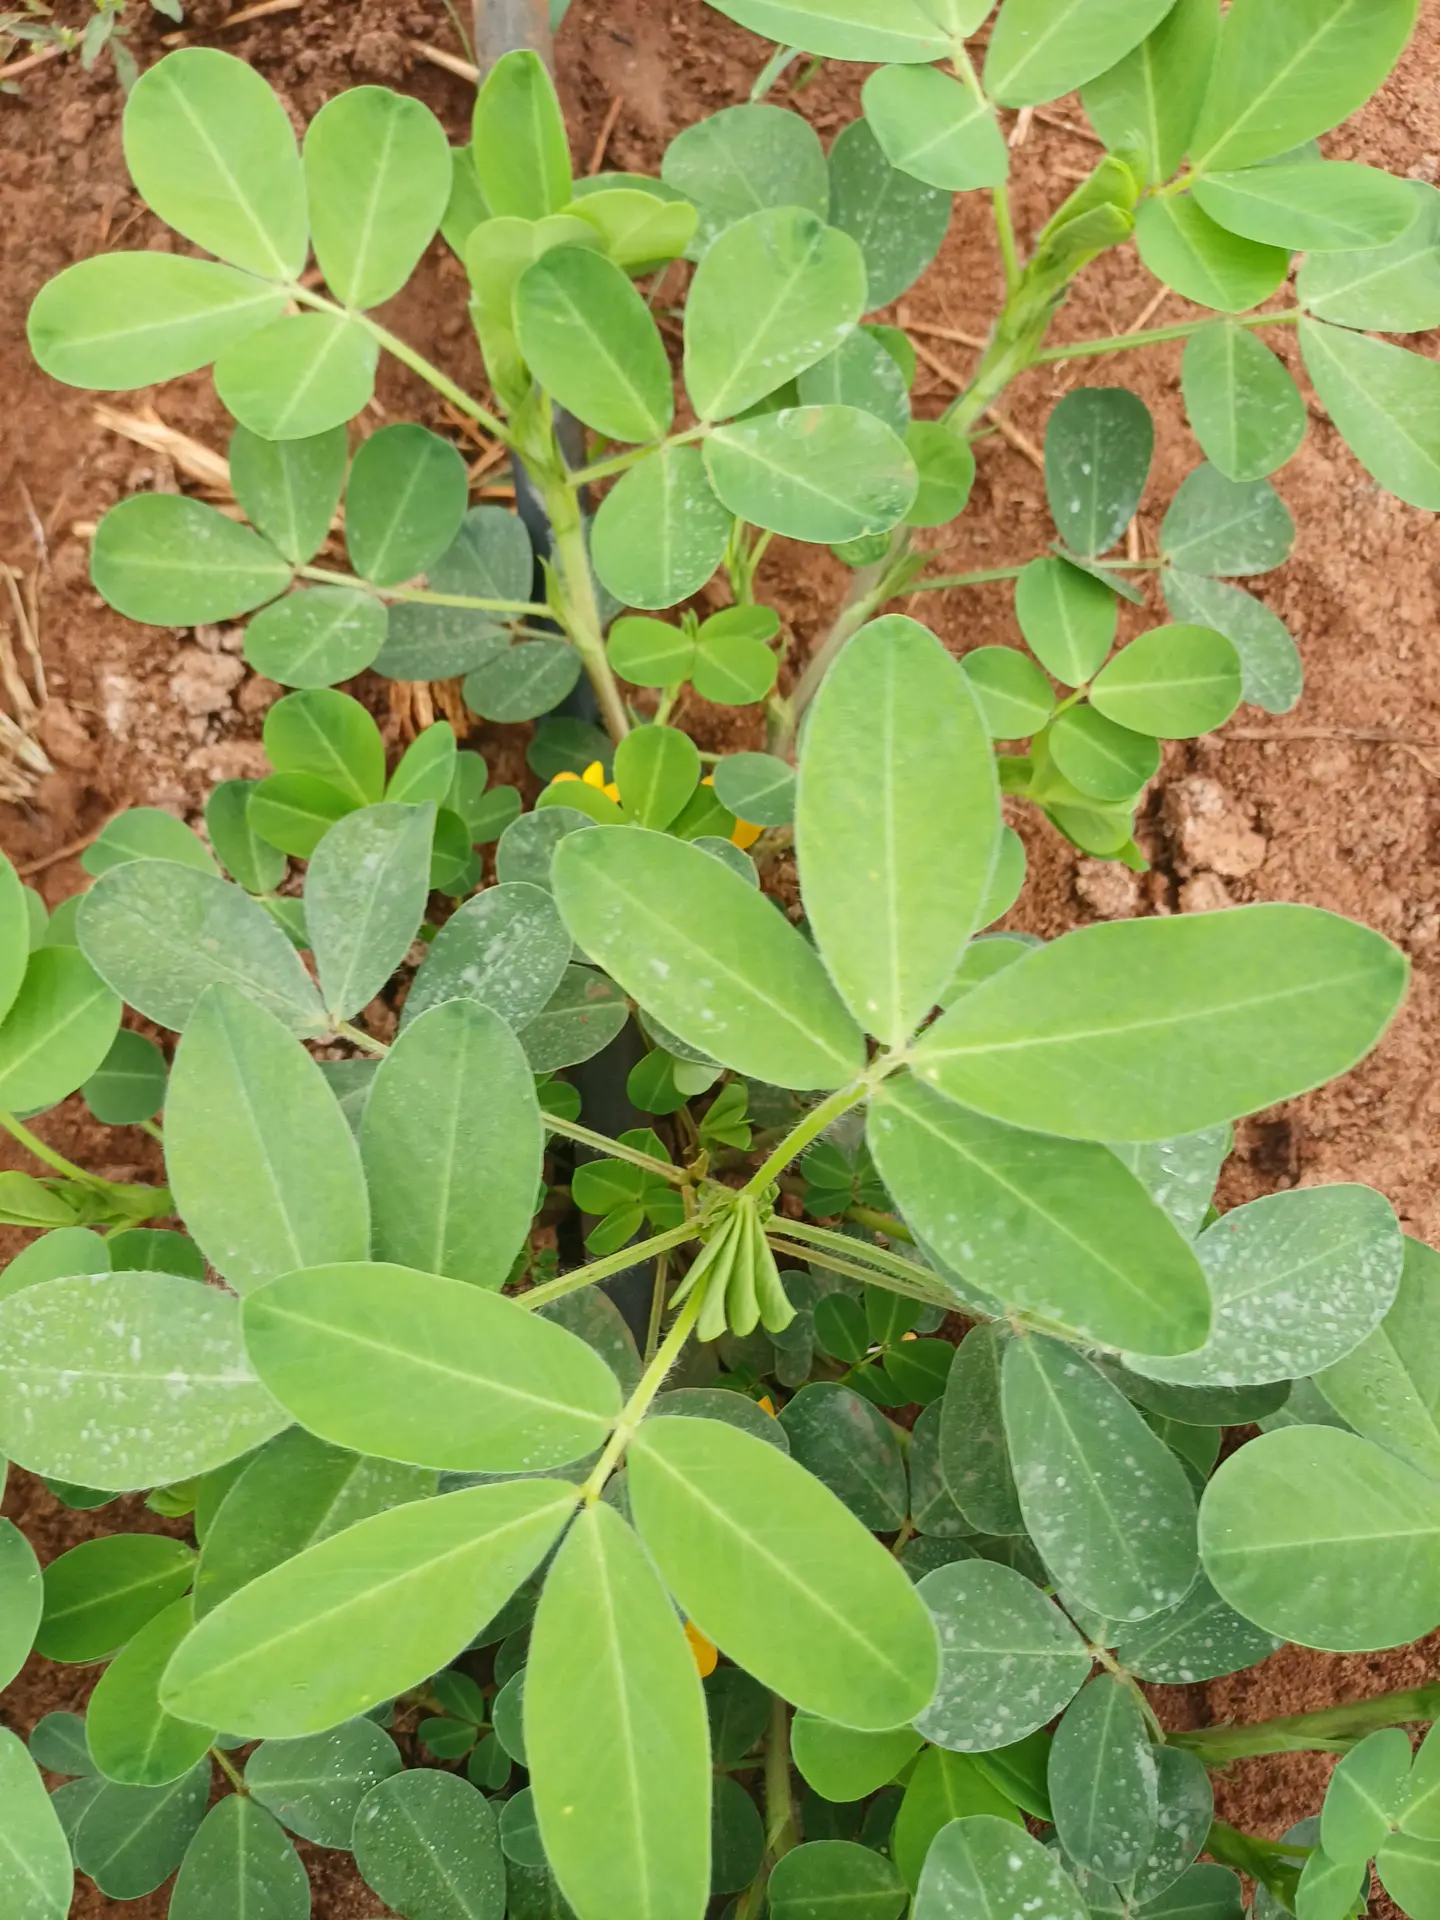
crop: groundnut
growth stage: flowering
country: Kenya
